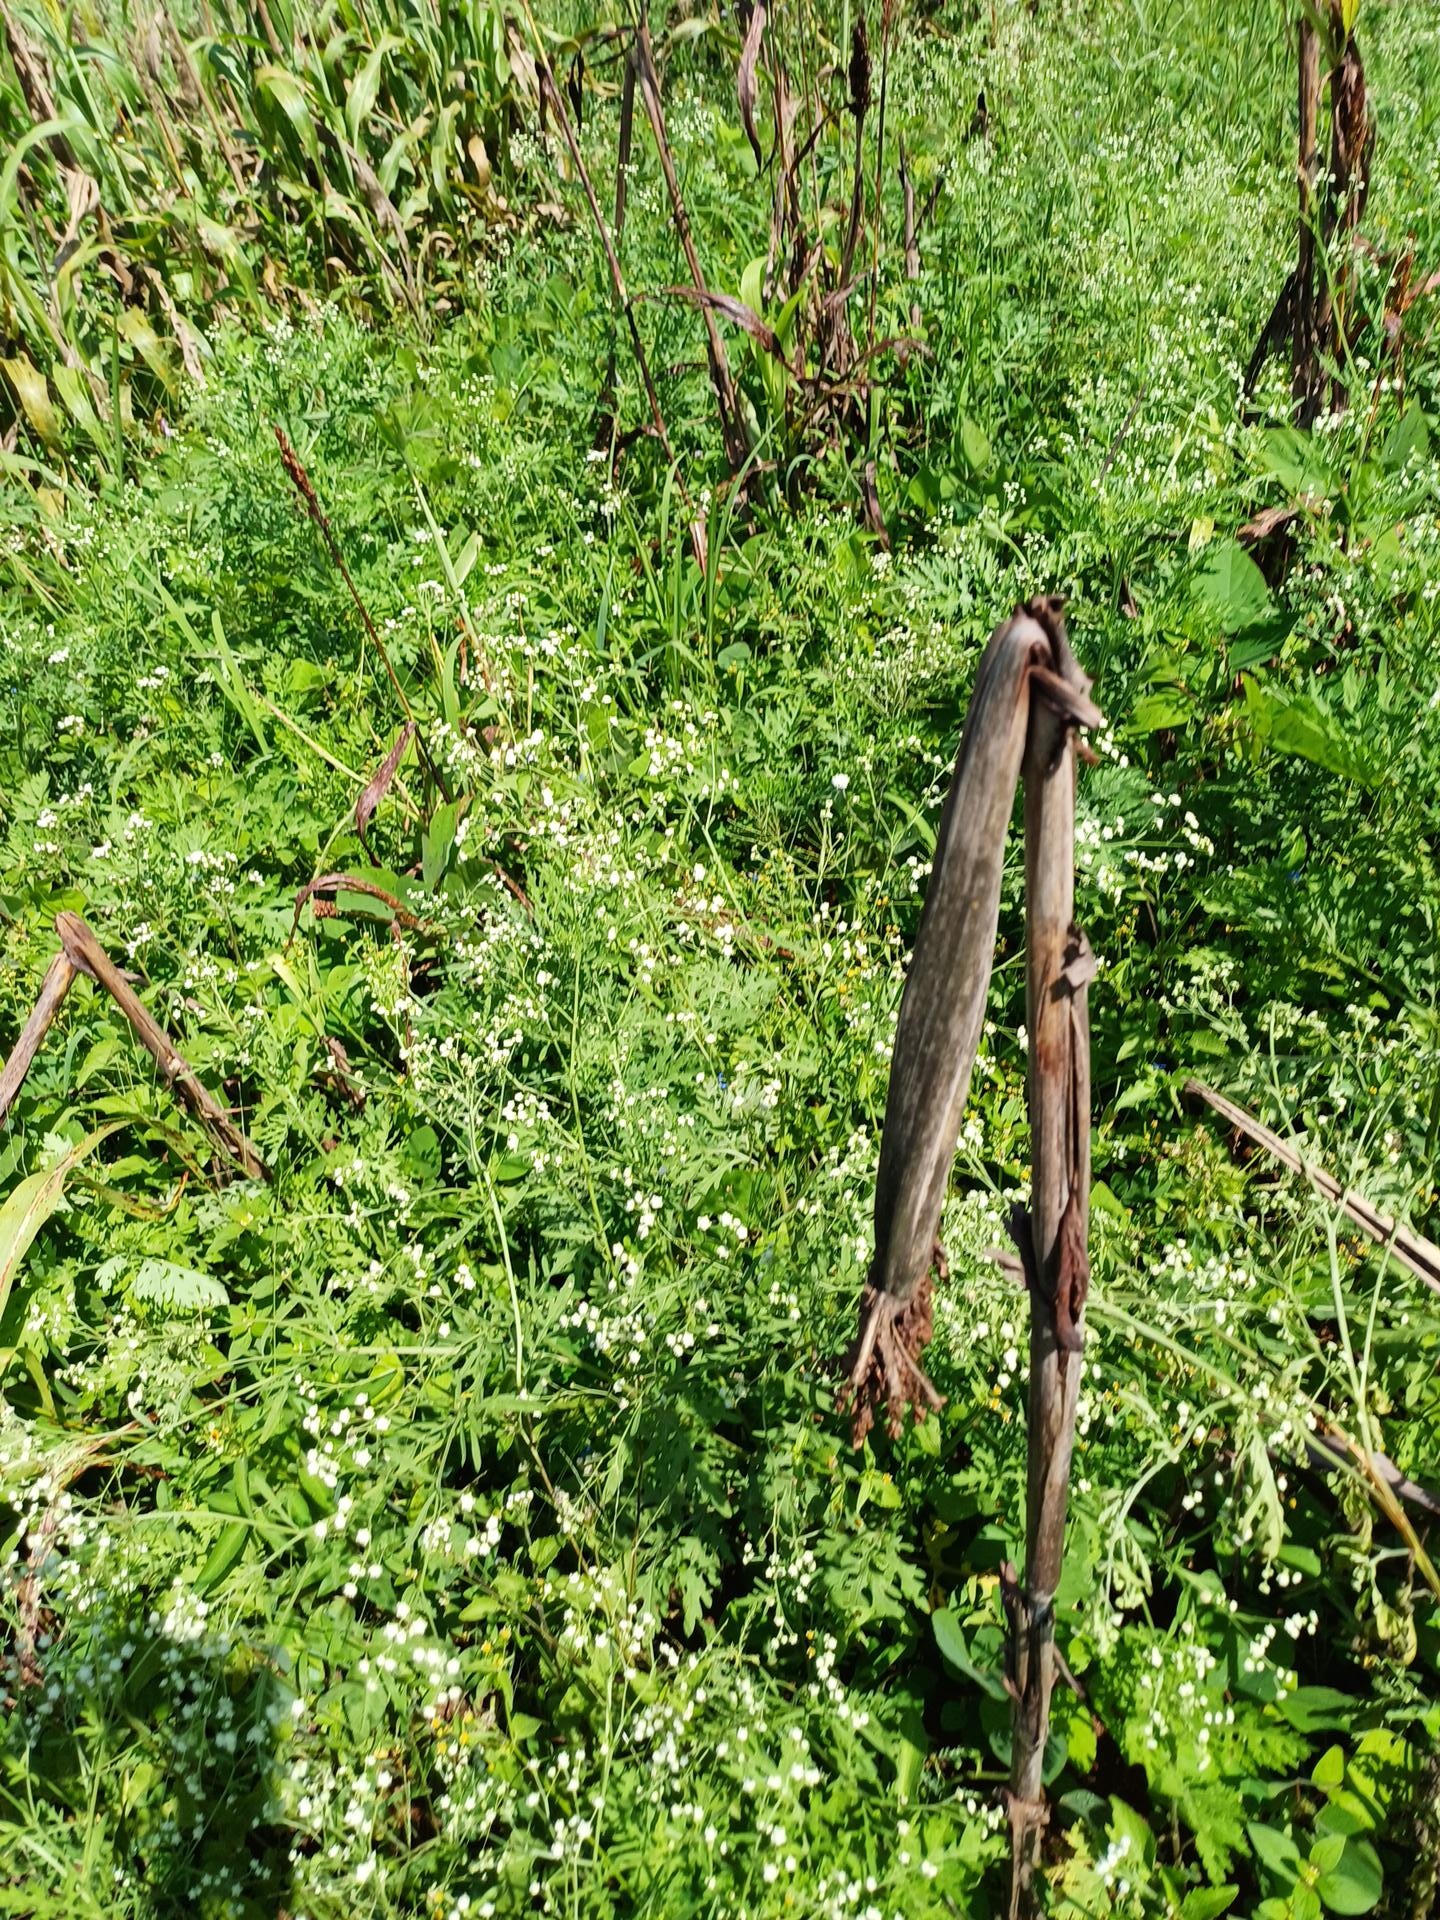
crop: sorghum
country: Kenya
